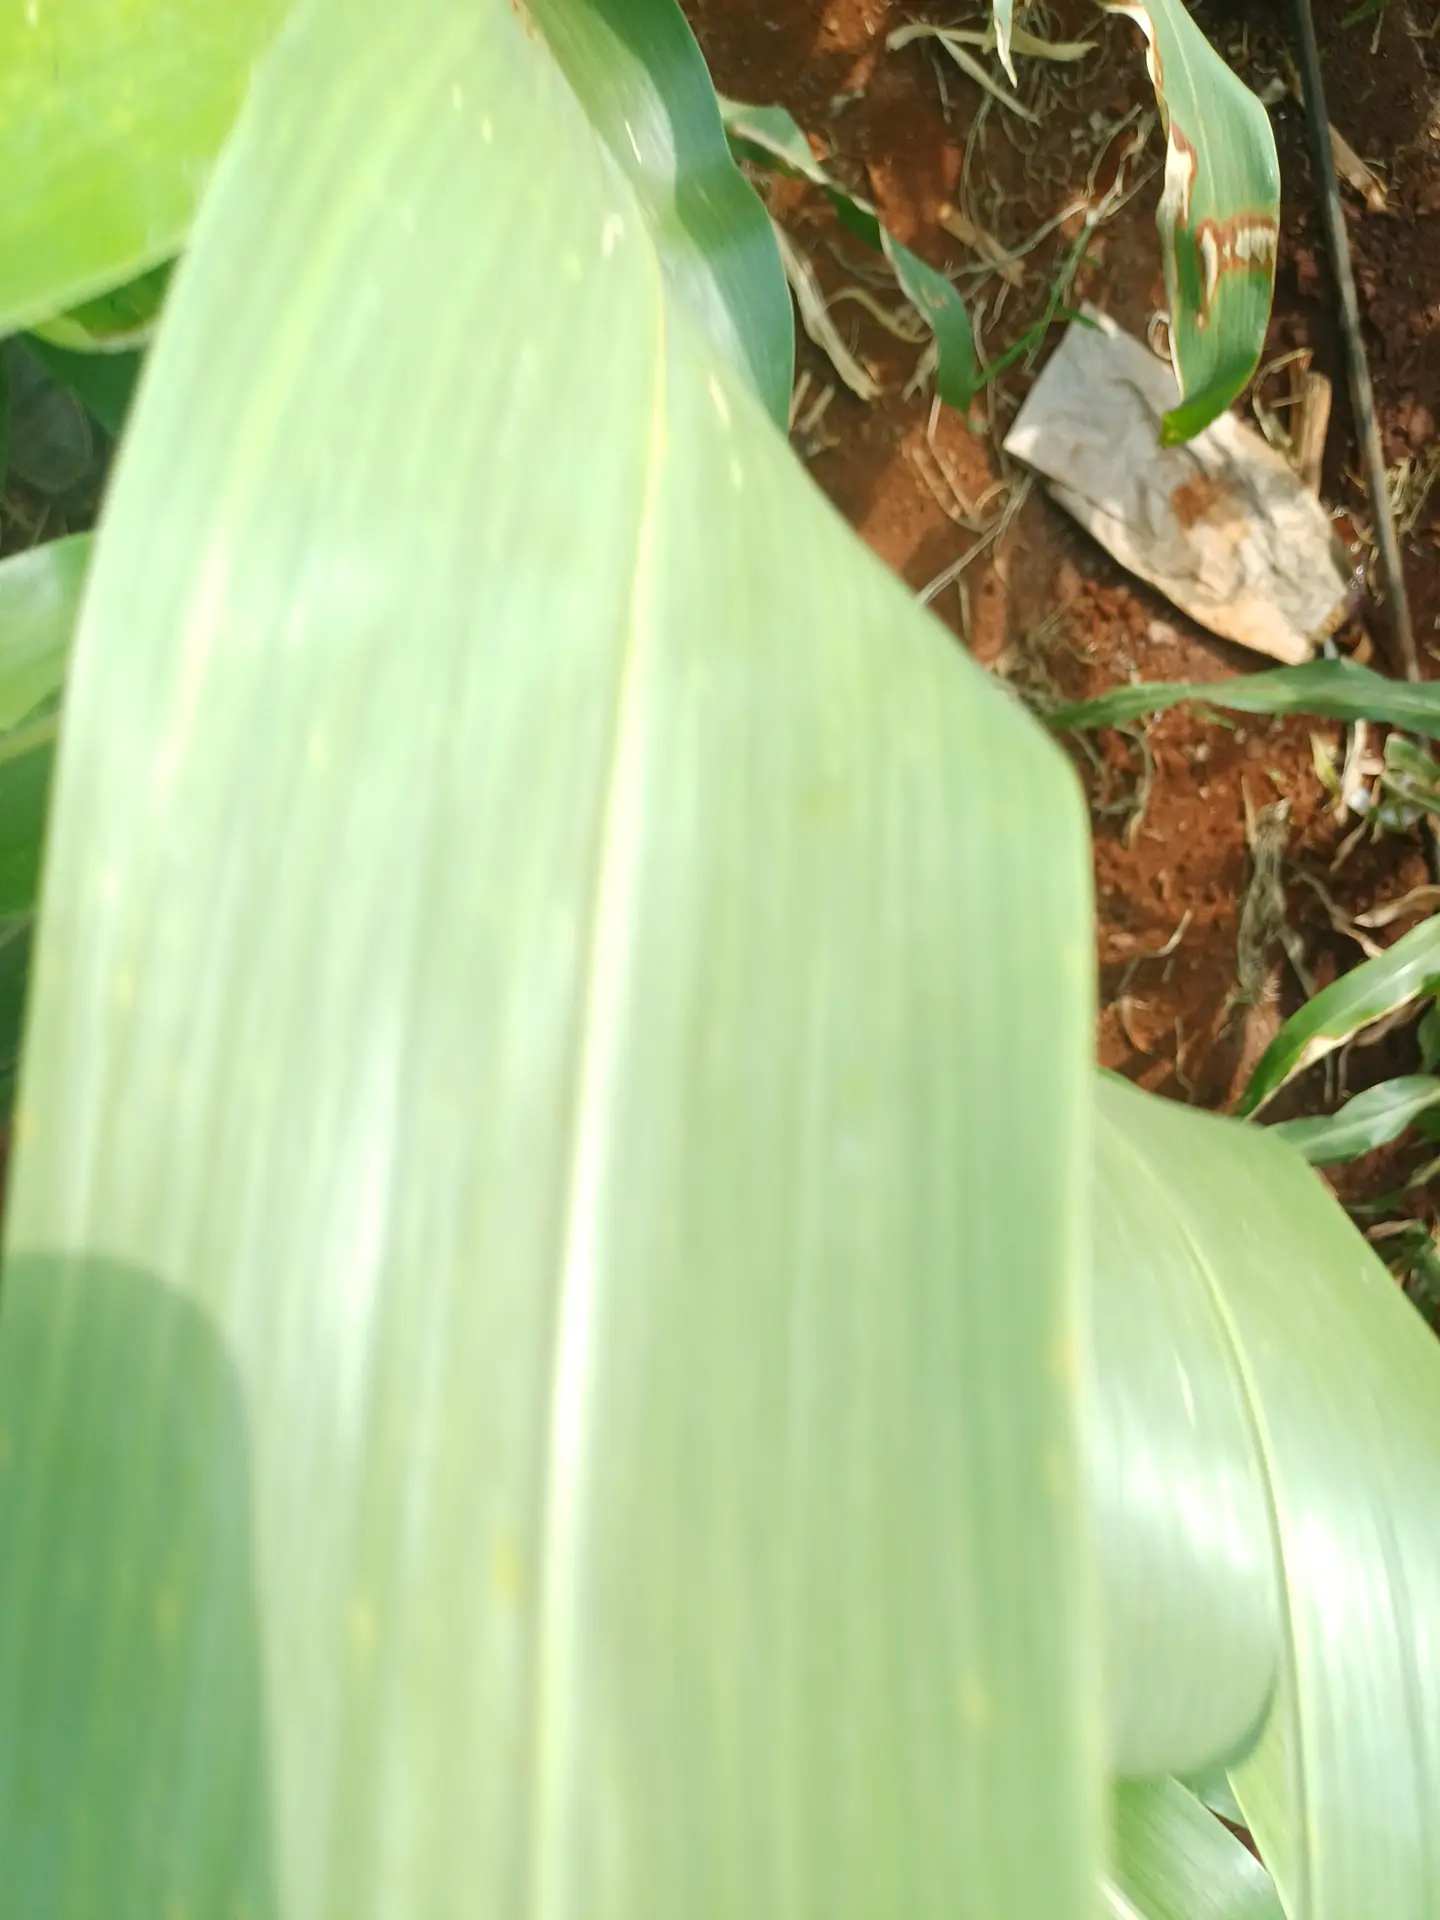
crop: sorghum
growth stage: heading tuber
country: Kenya
